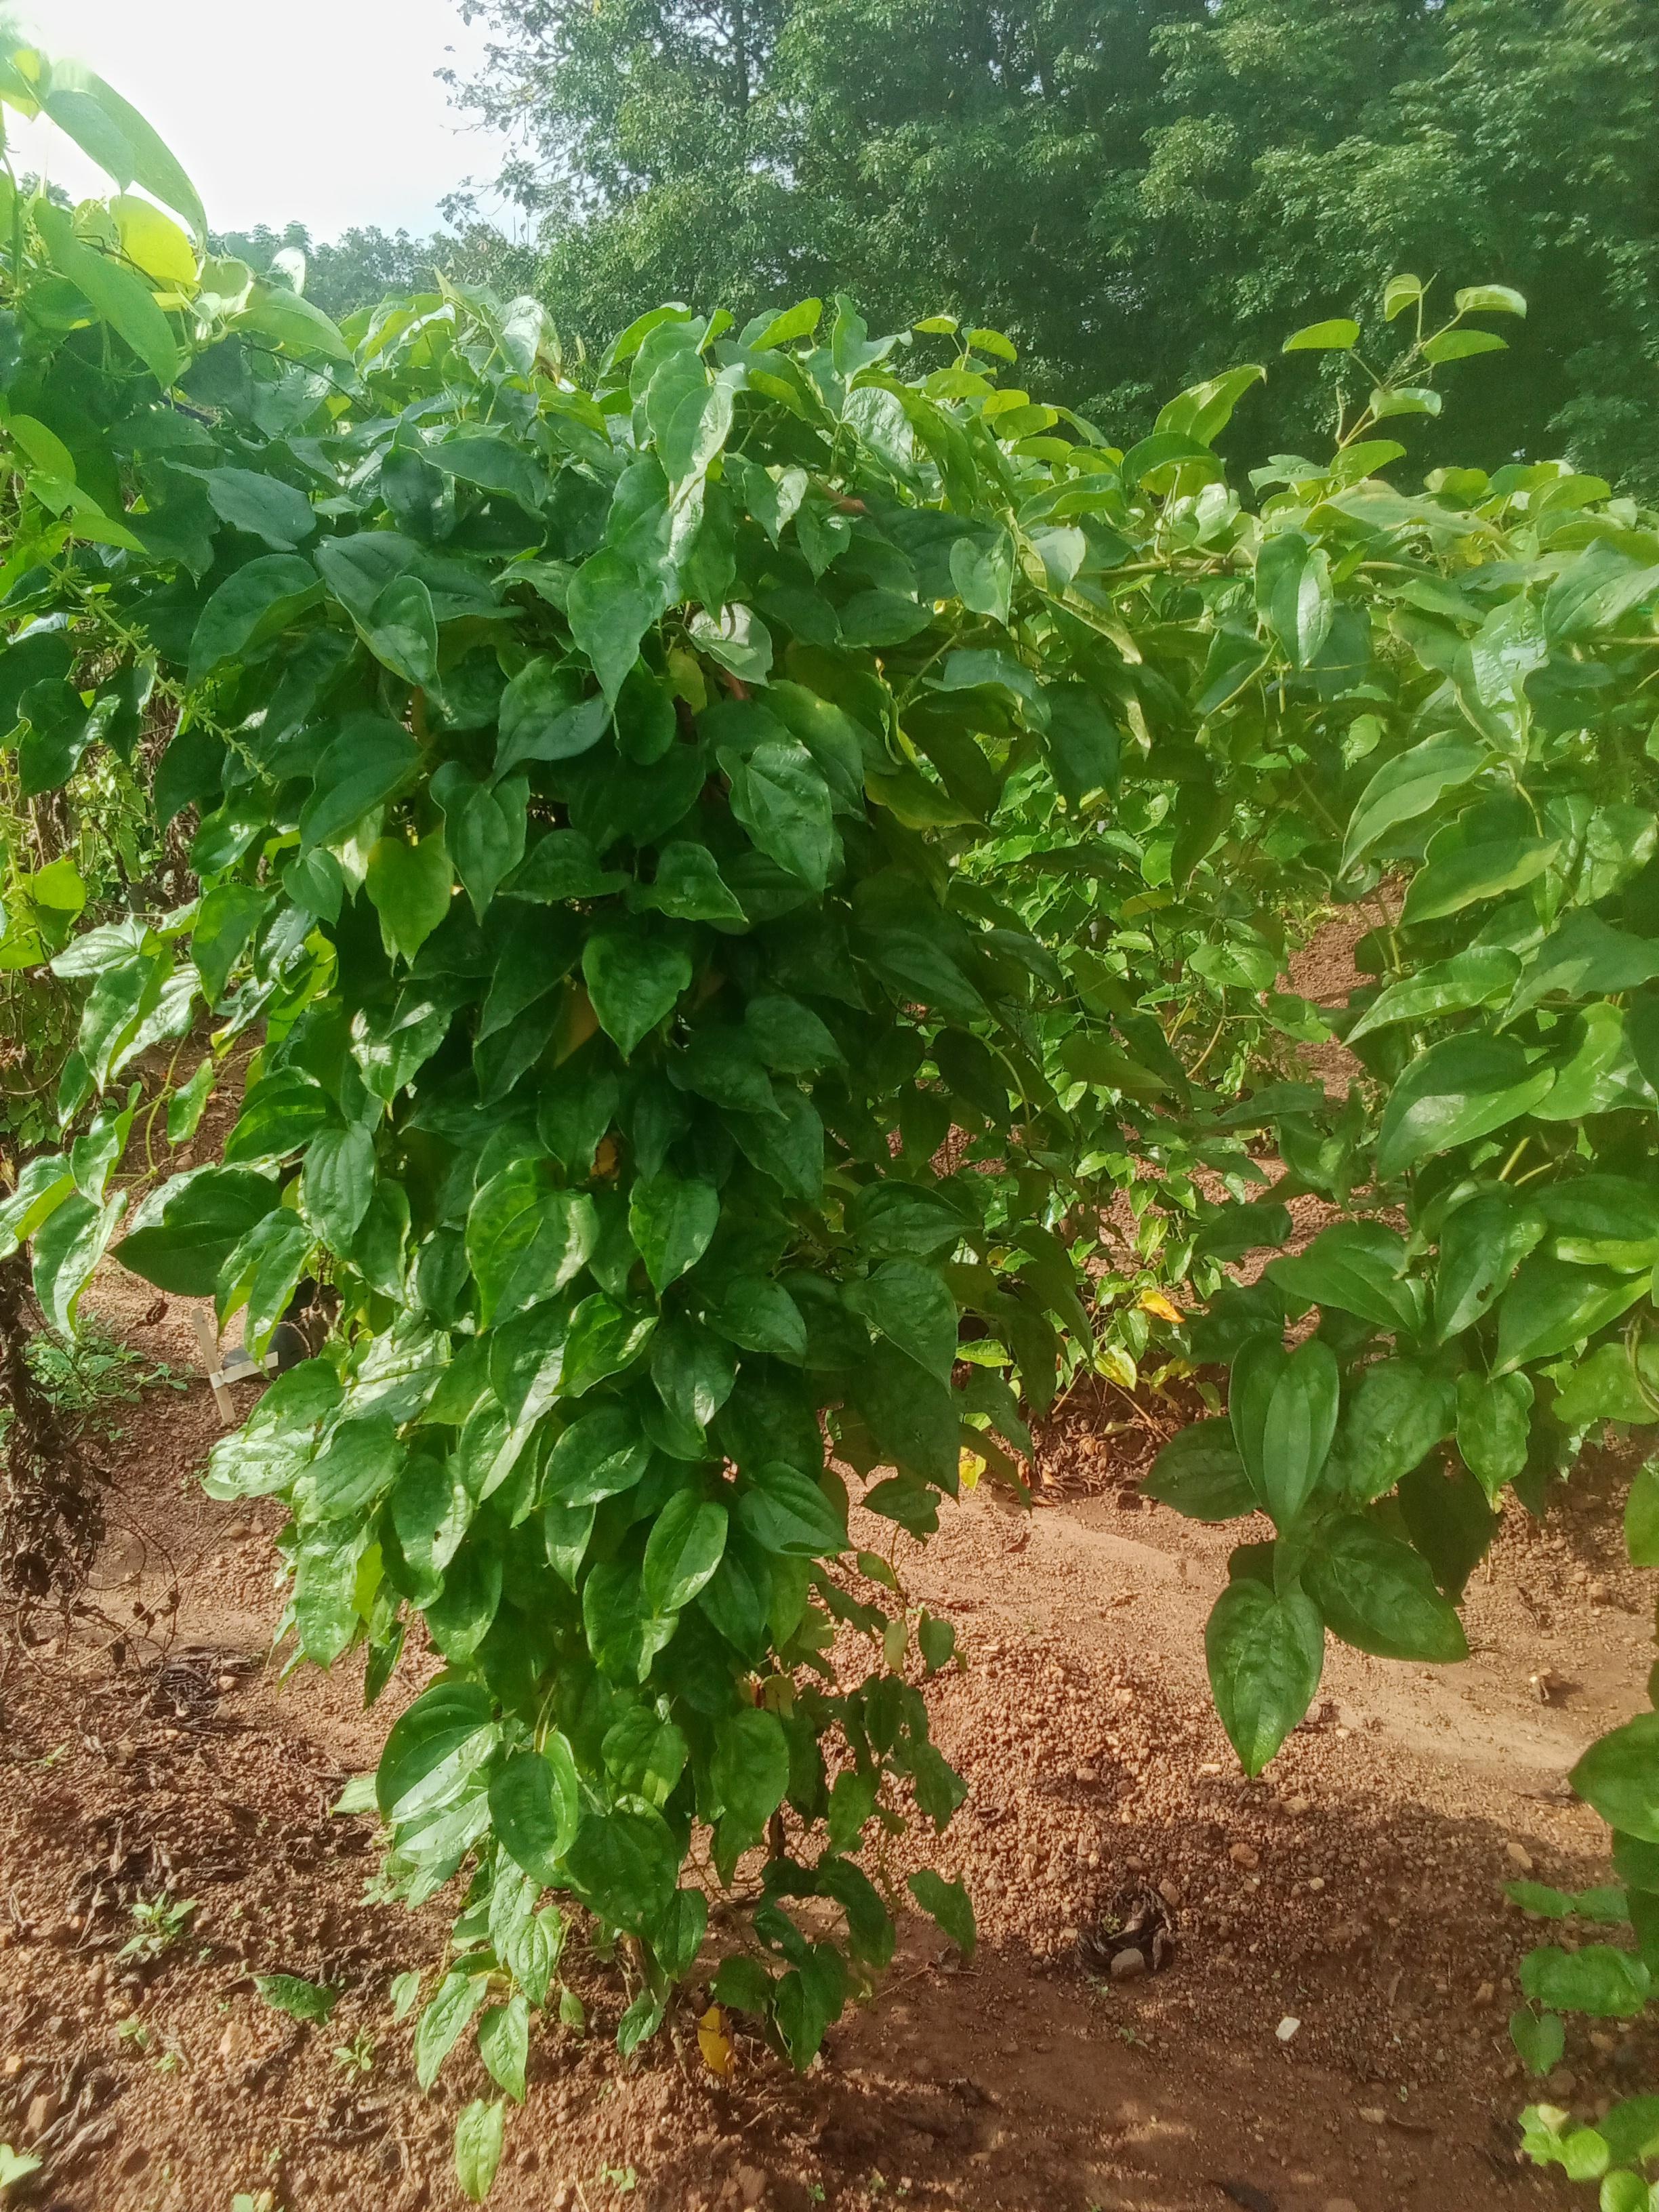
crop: yam
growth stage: vegetative
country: Nigeria
